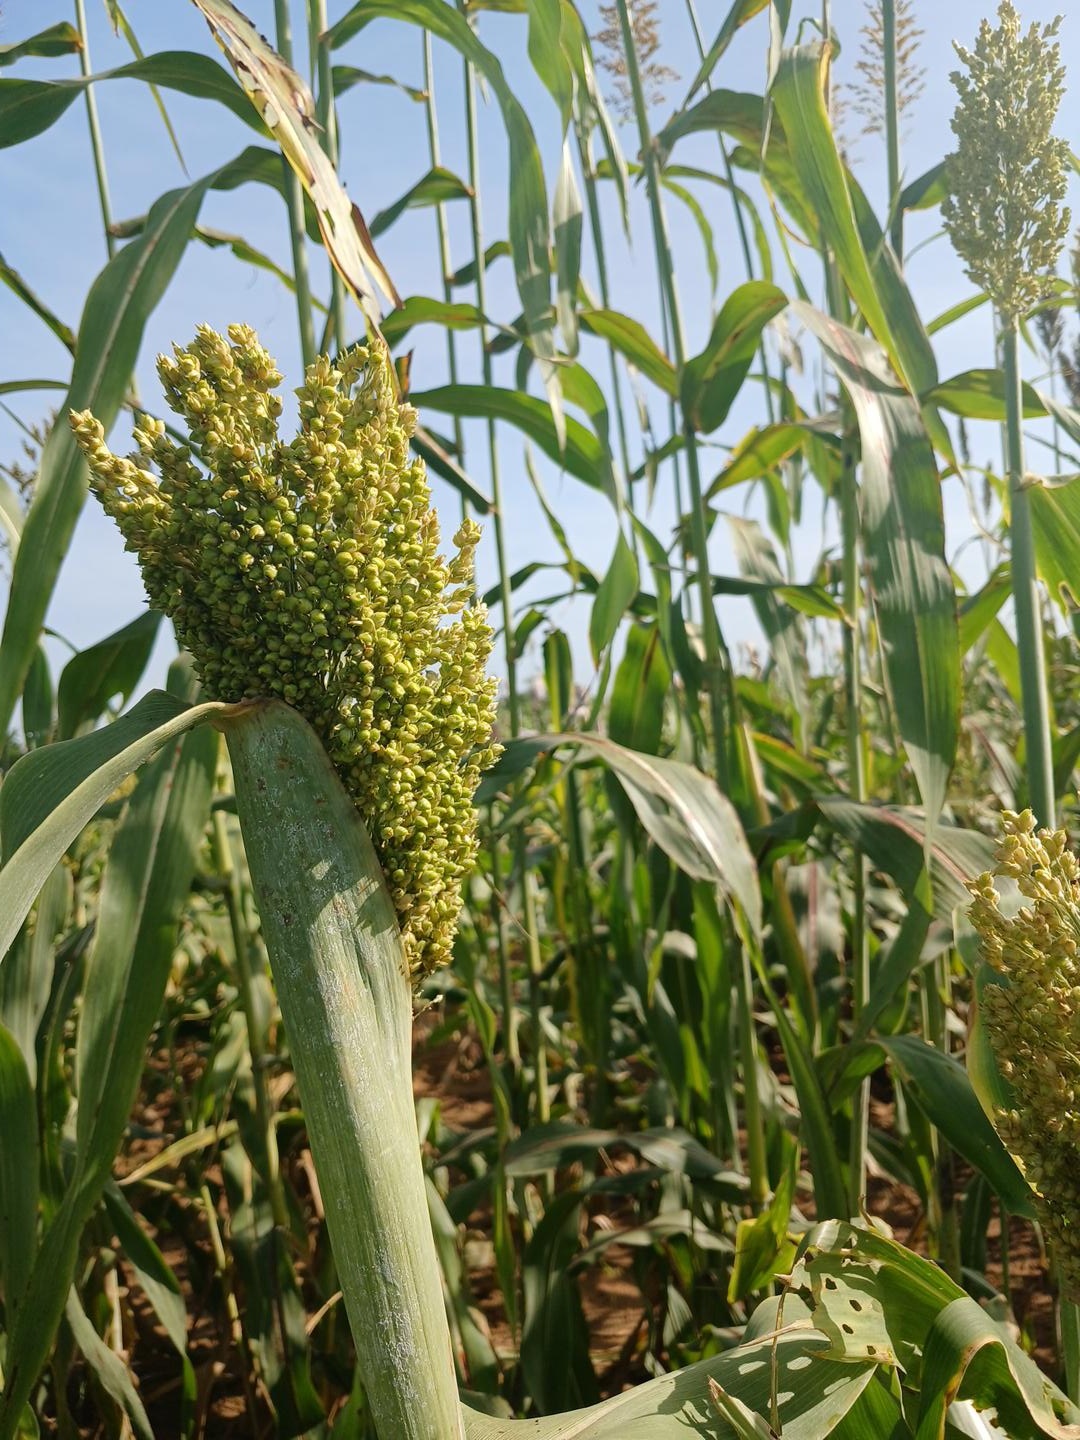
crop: sorghum
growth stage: filling grain
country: Senegal
